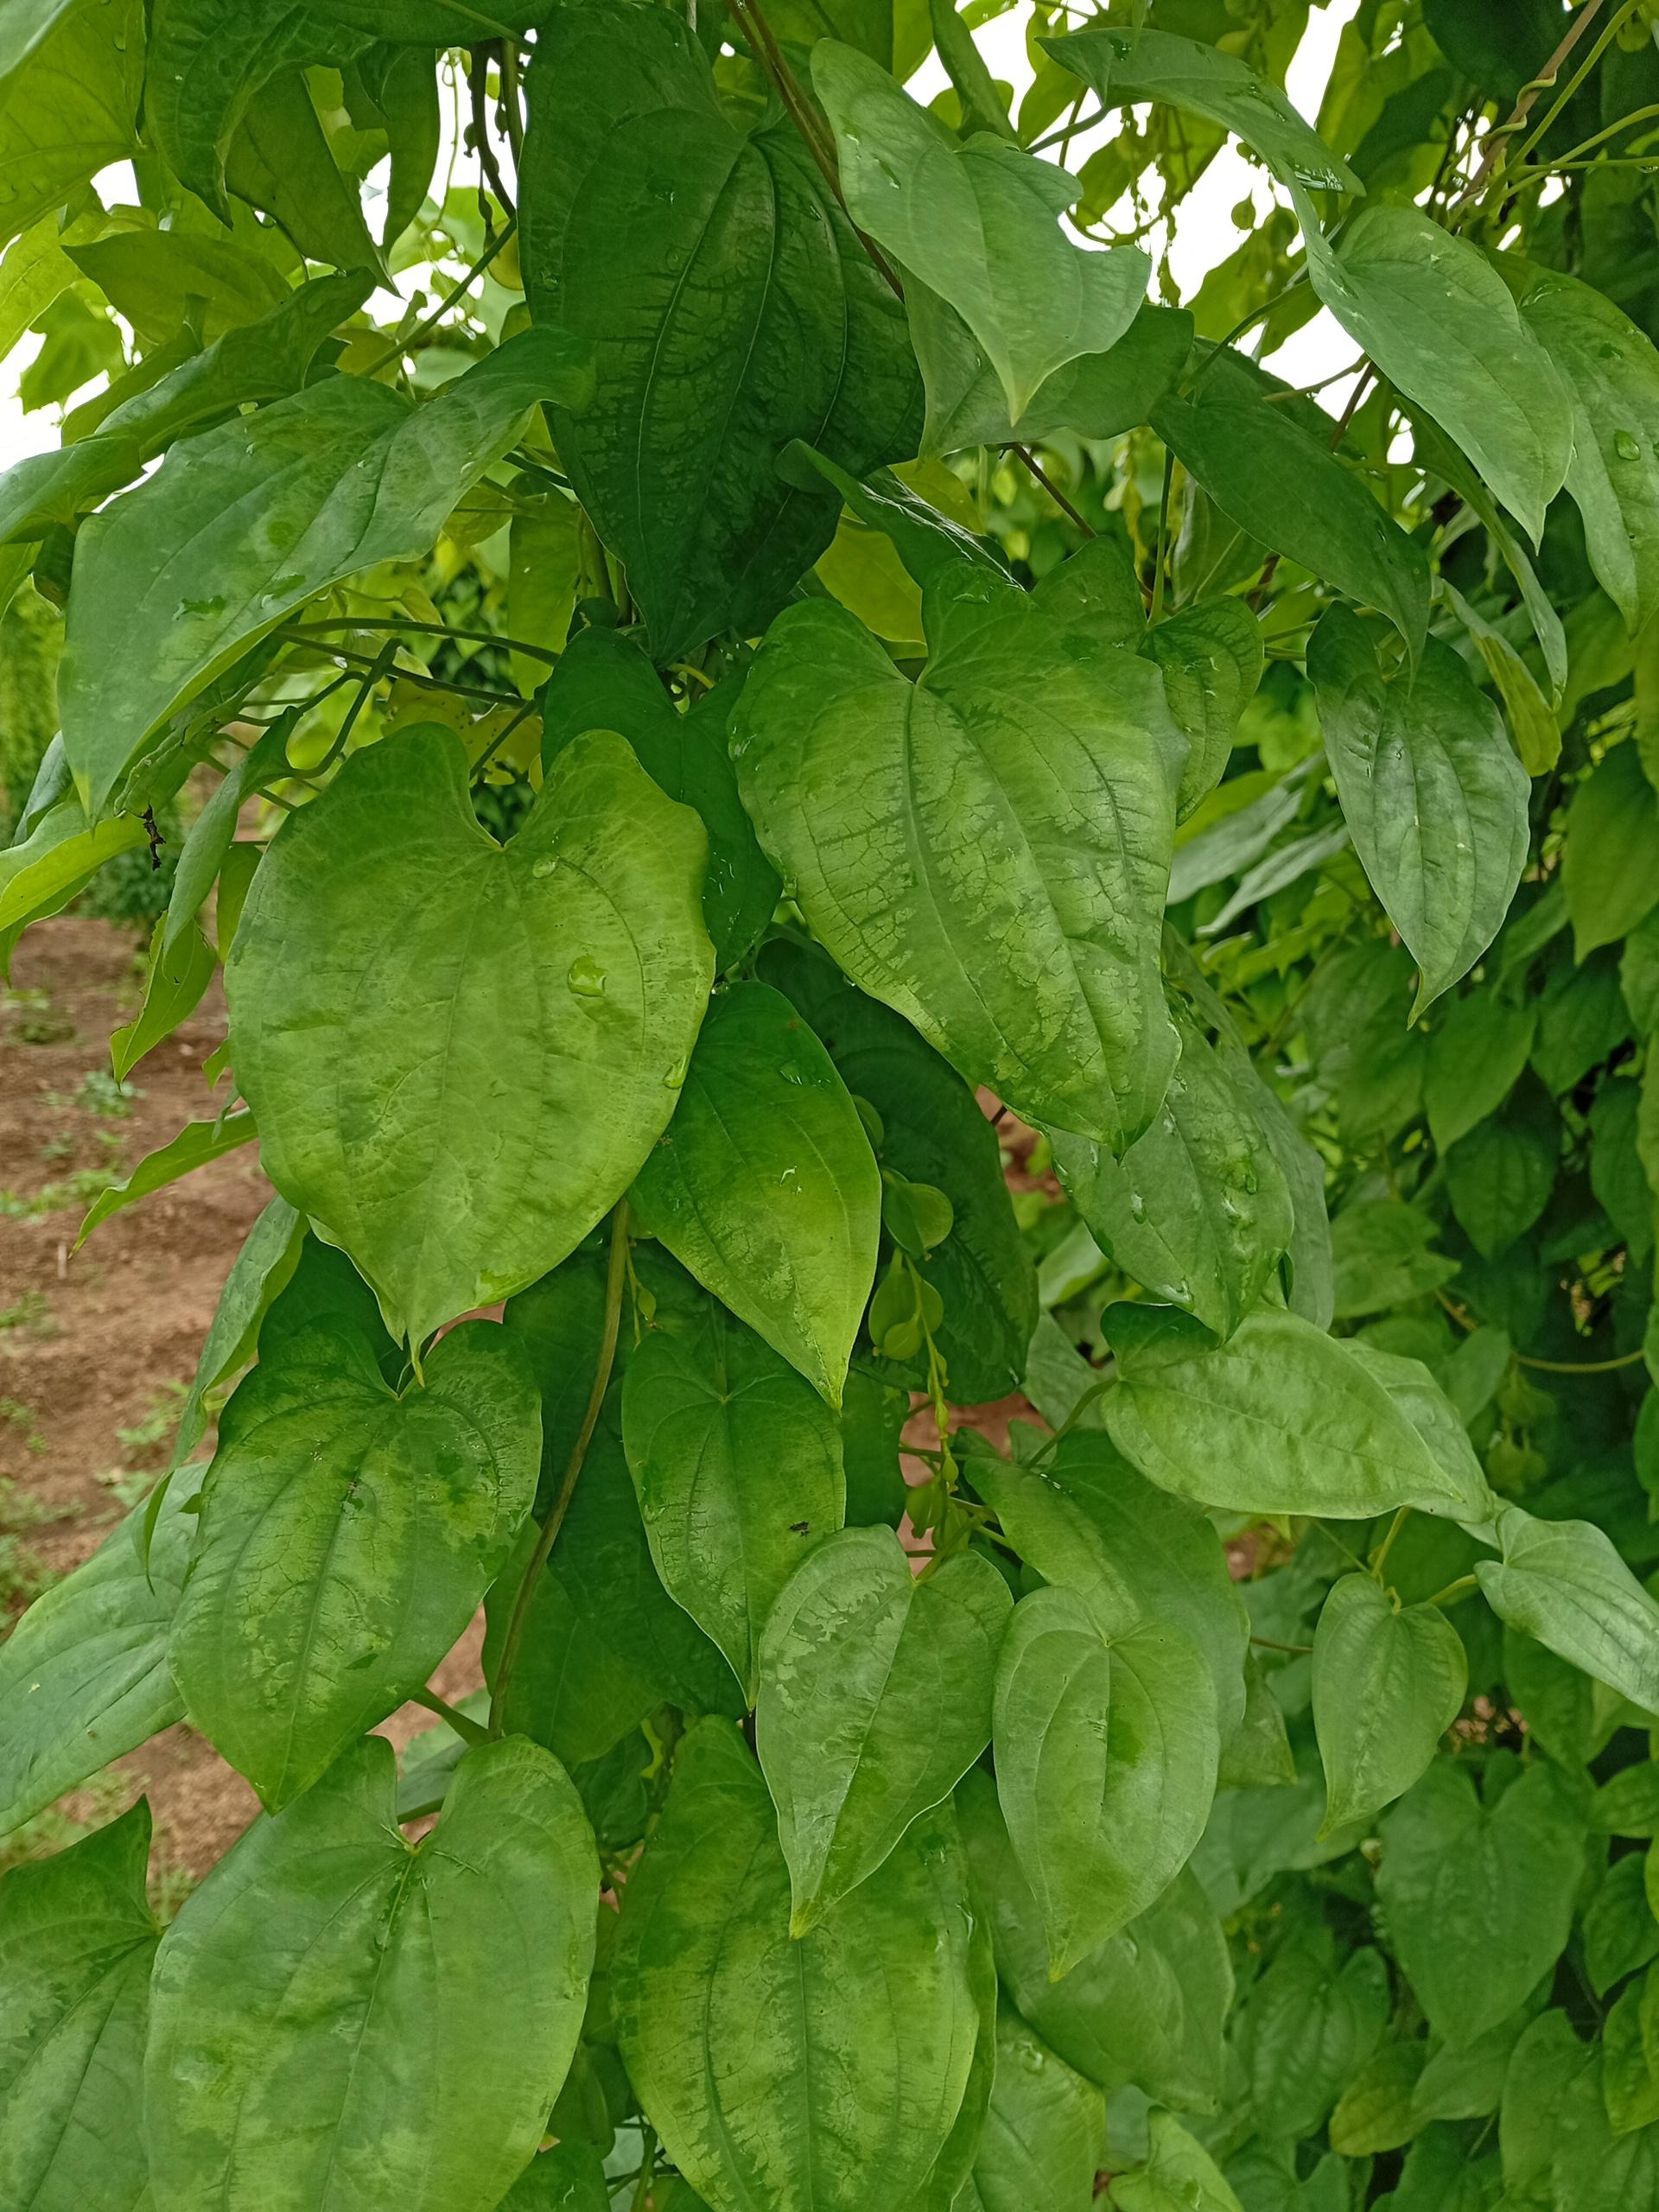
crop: yam
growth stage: vegetative
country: Nigeria
